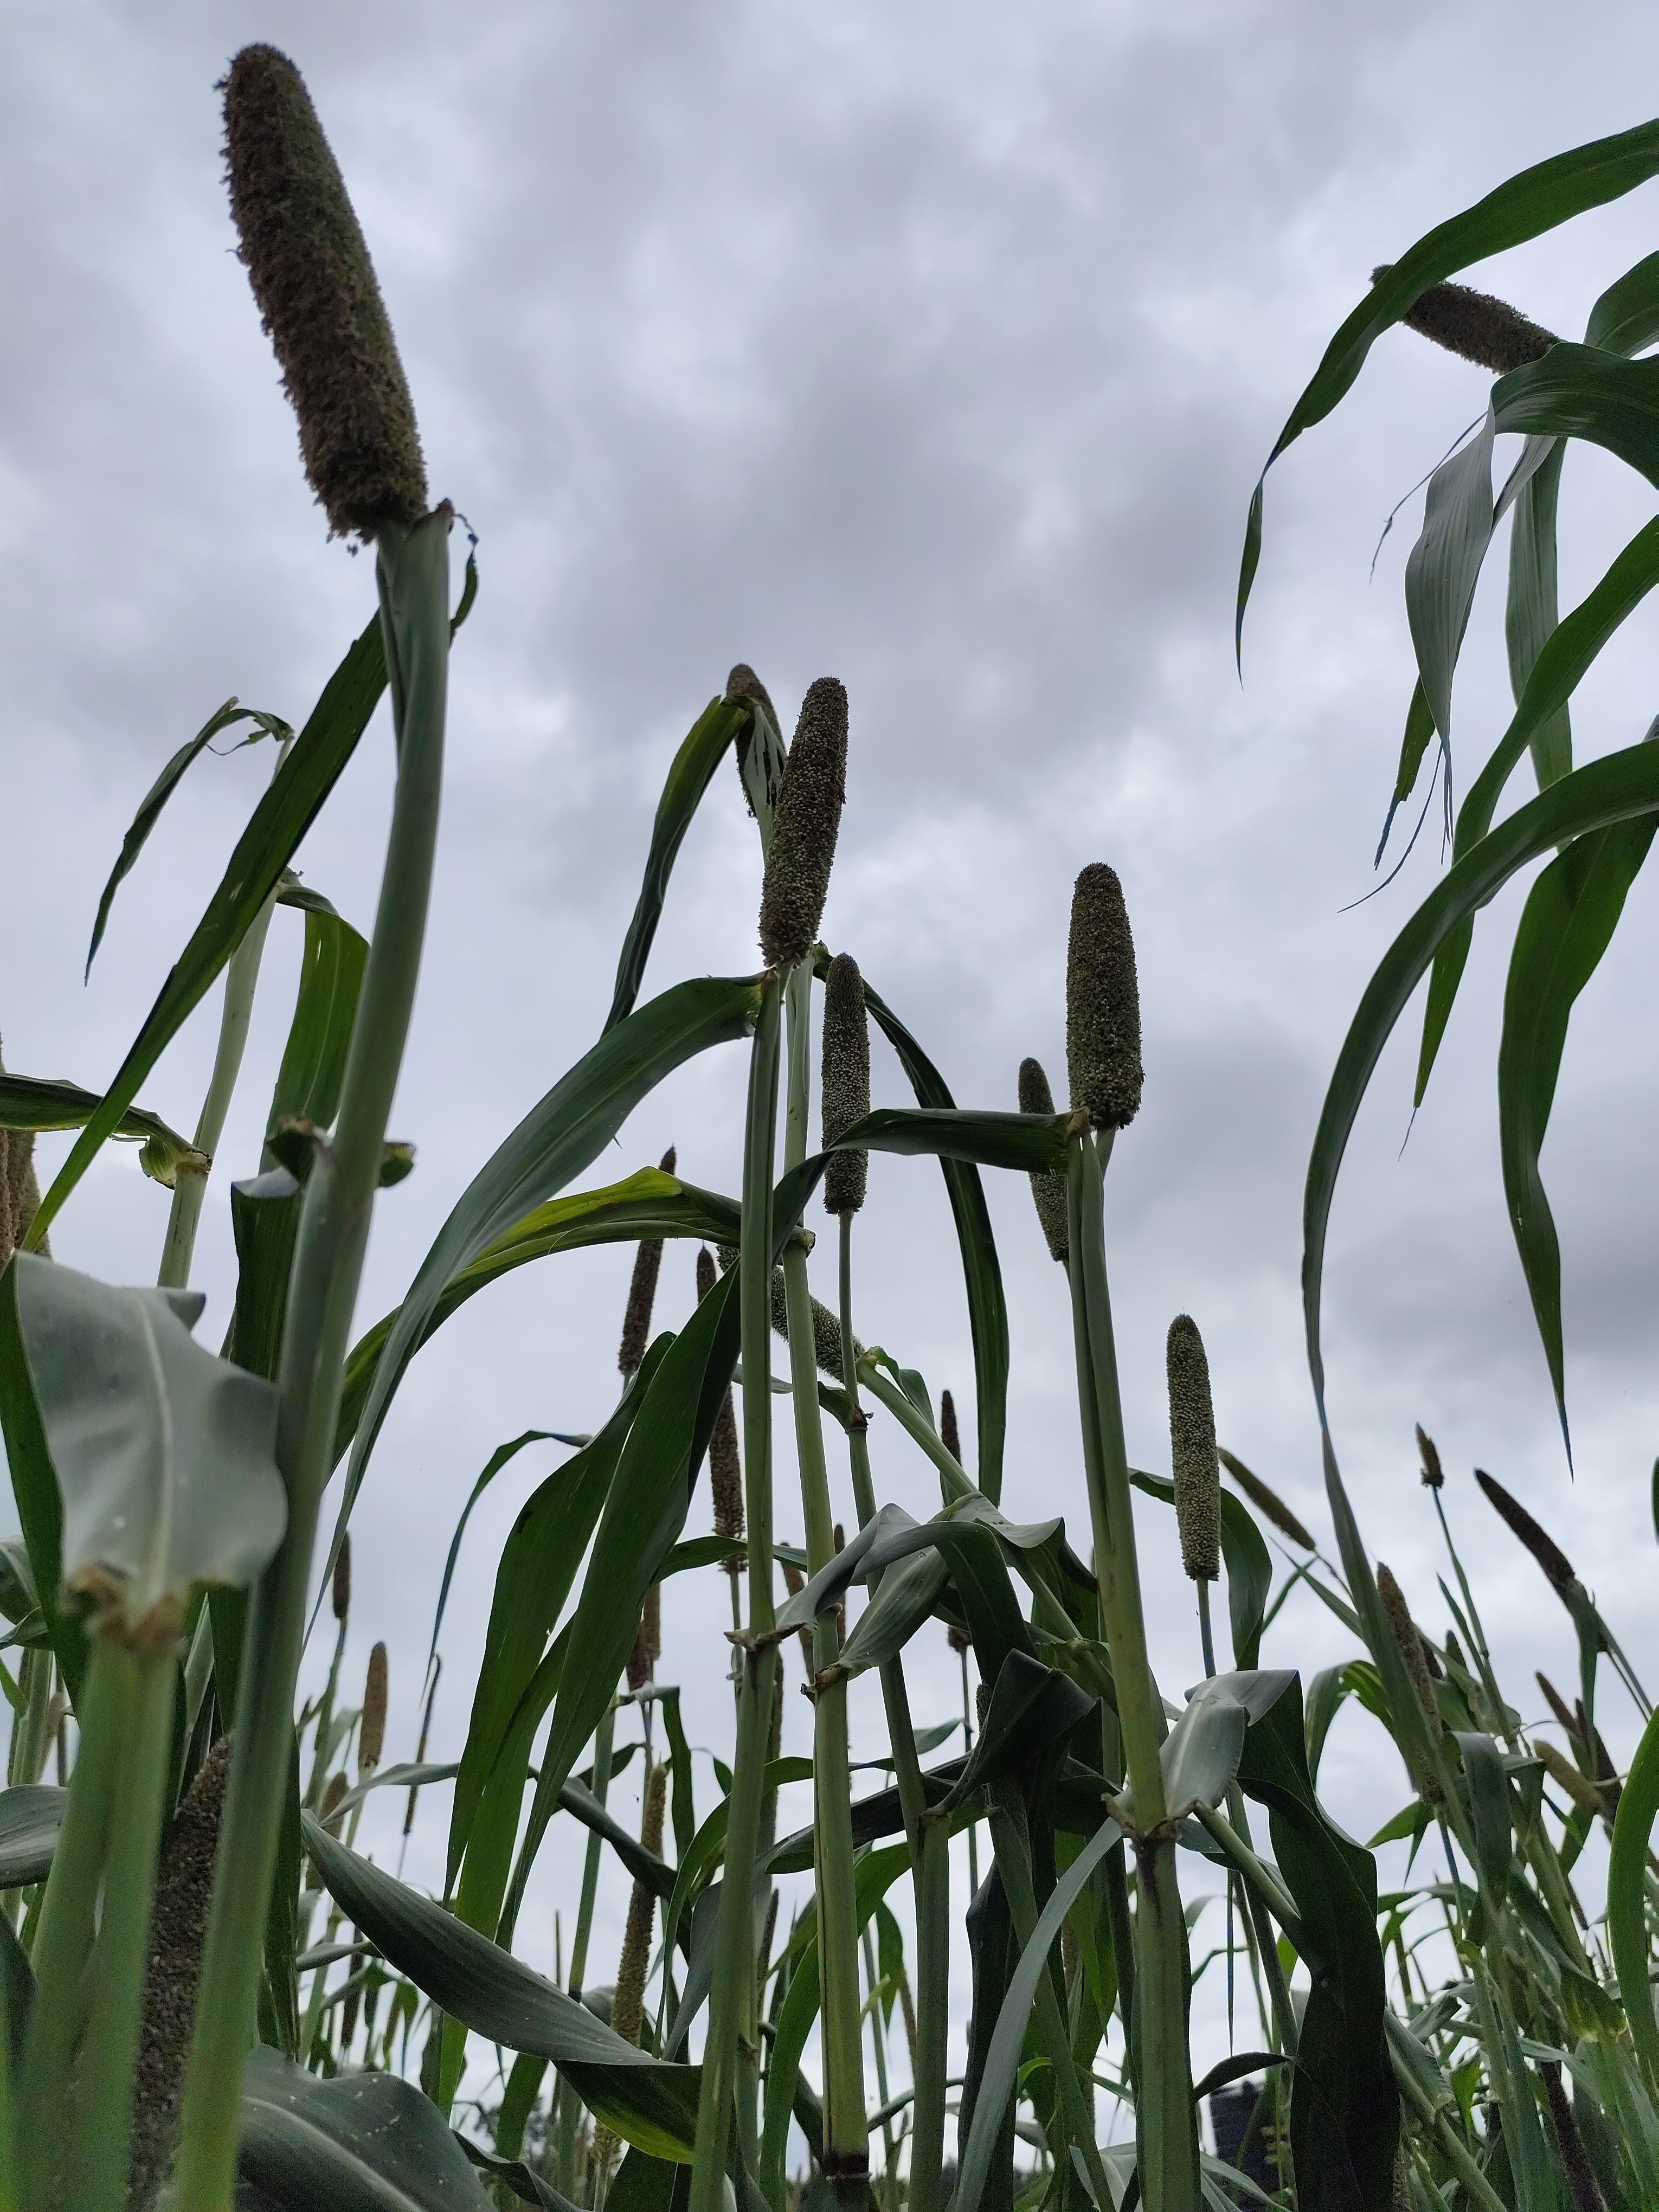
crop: pearl millet
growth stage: heading tuber
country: Tanzania
